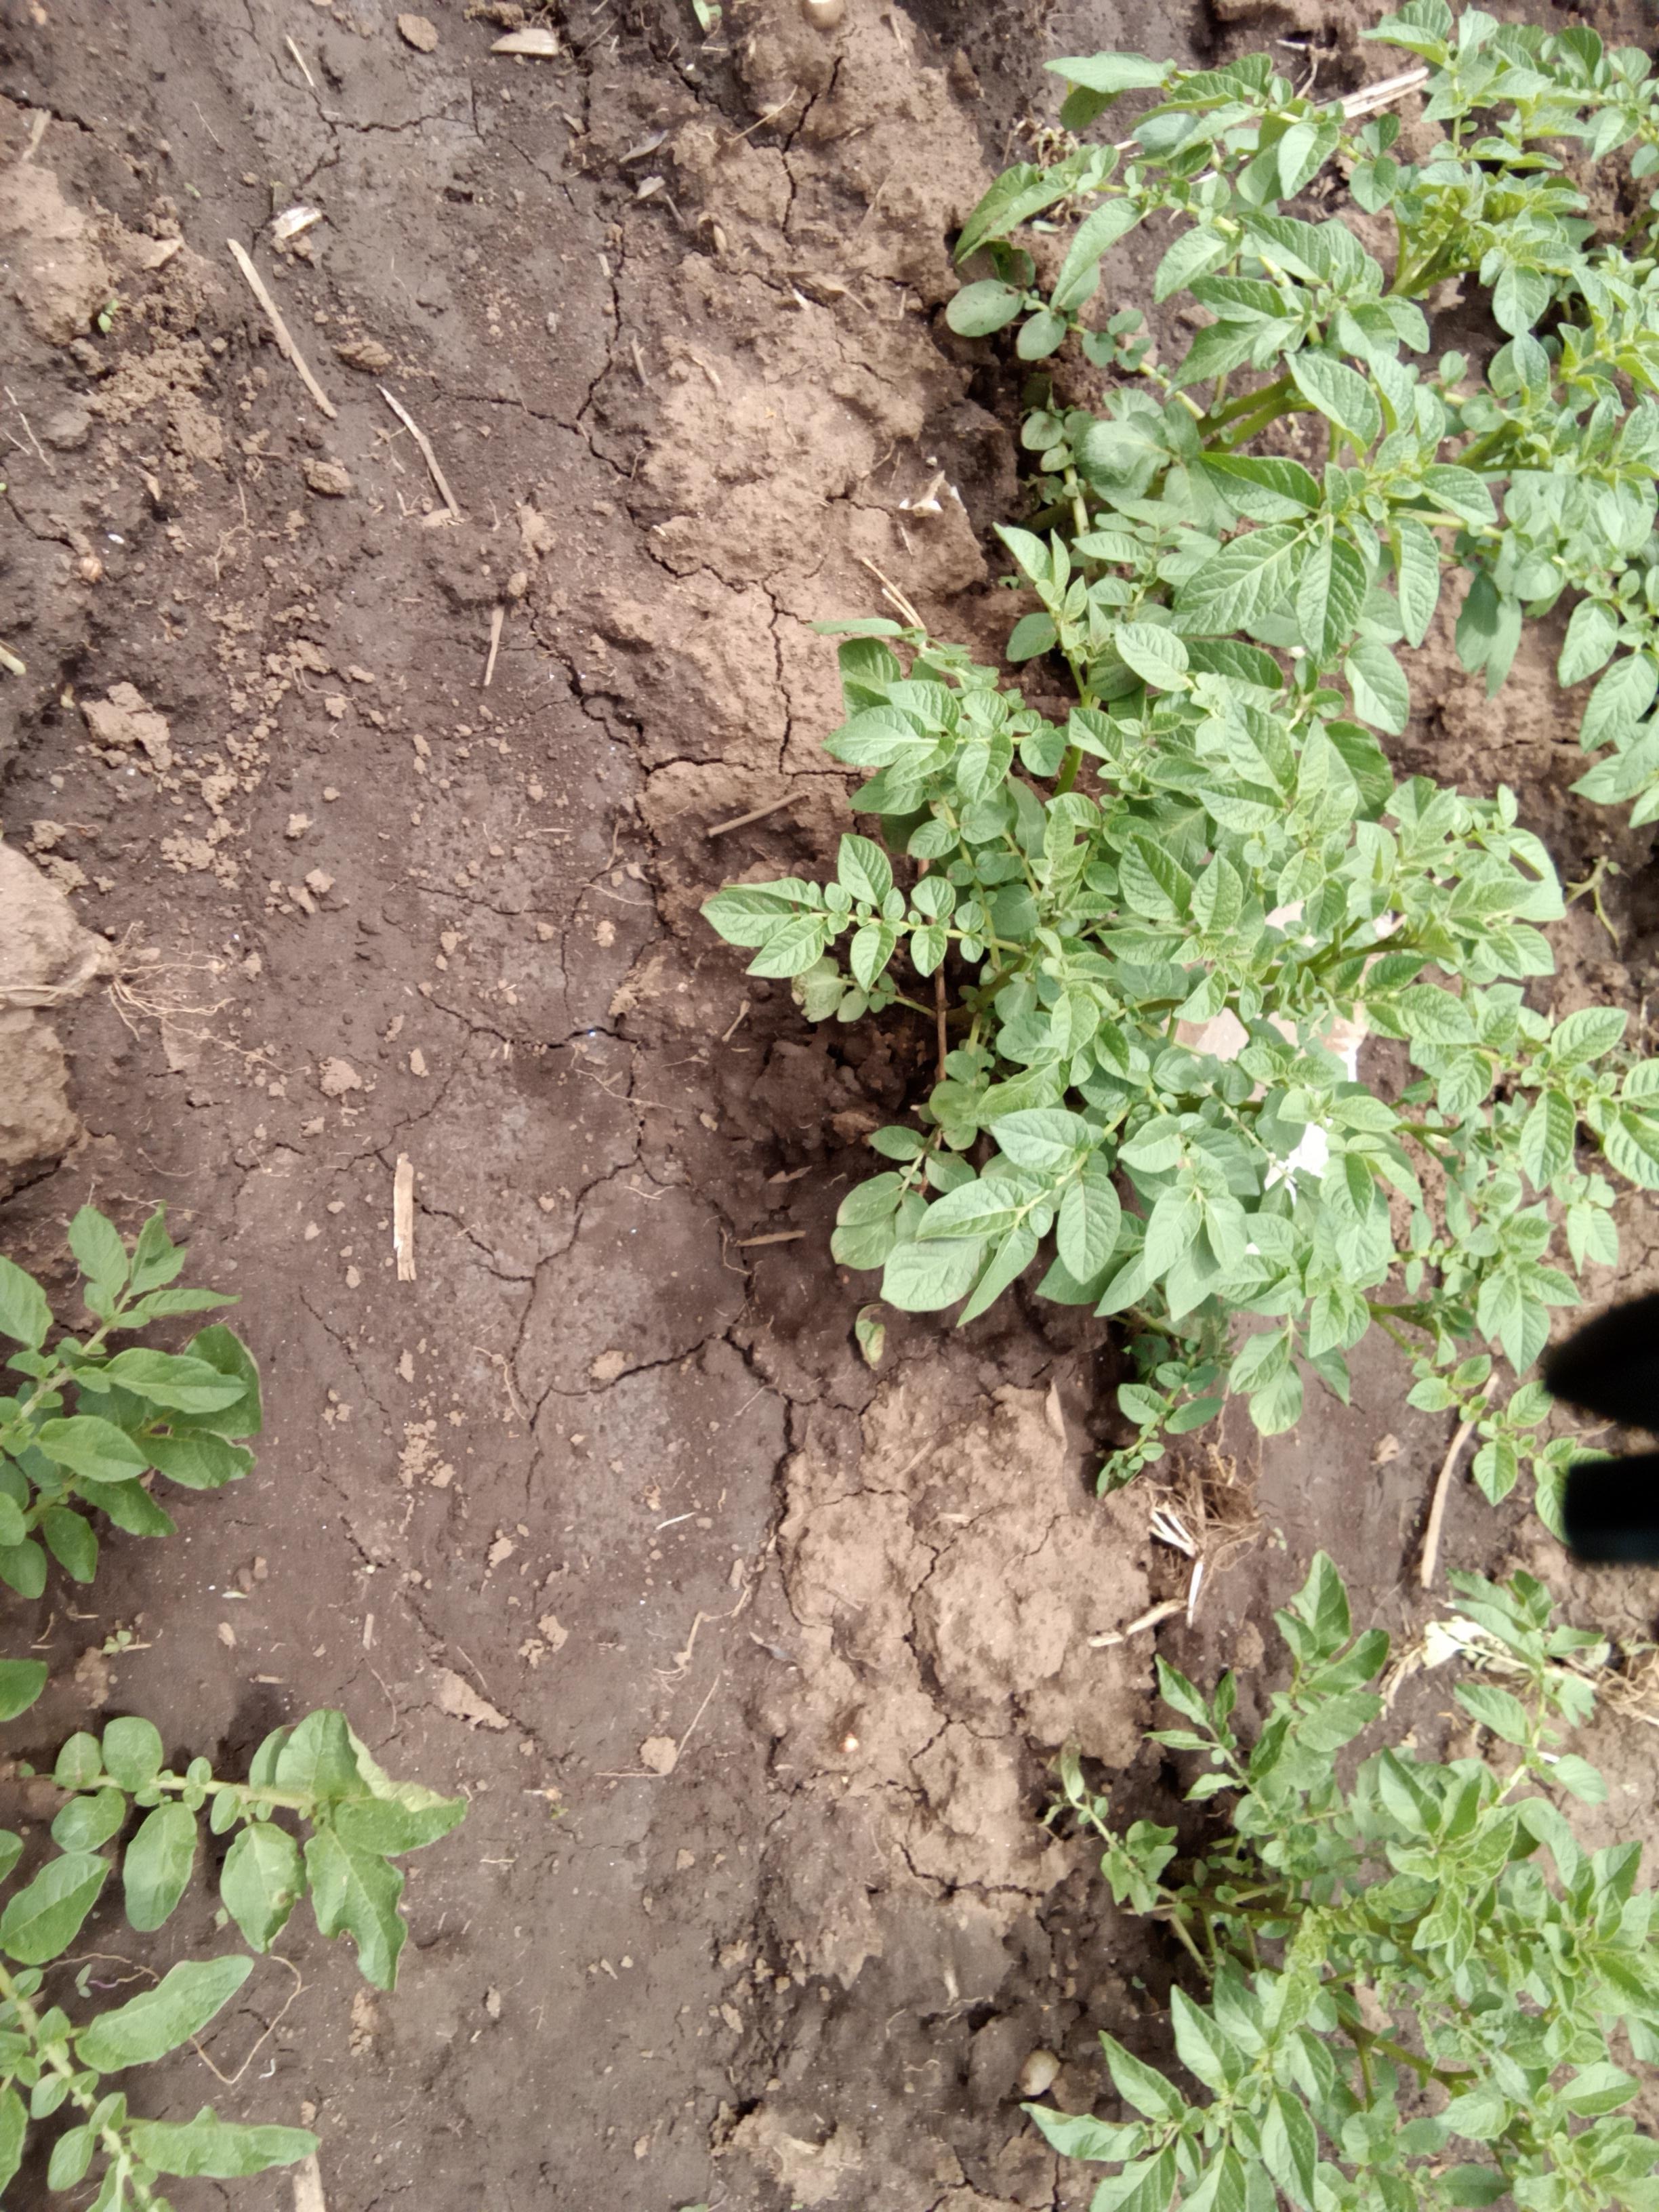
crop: potato
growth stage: vegetative
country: Kenya
